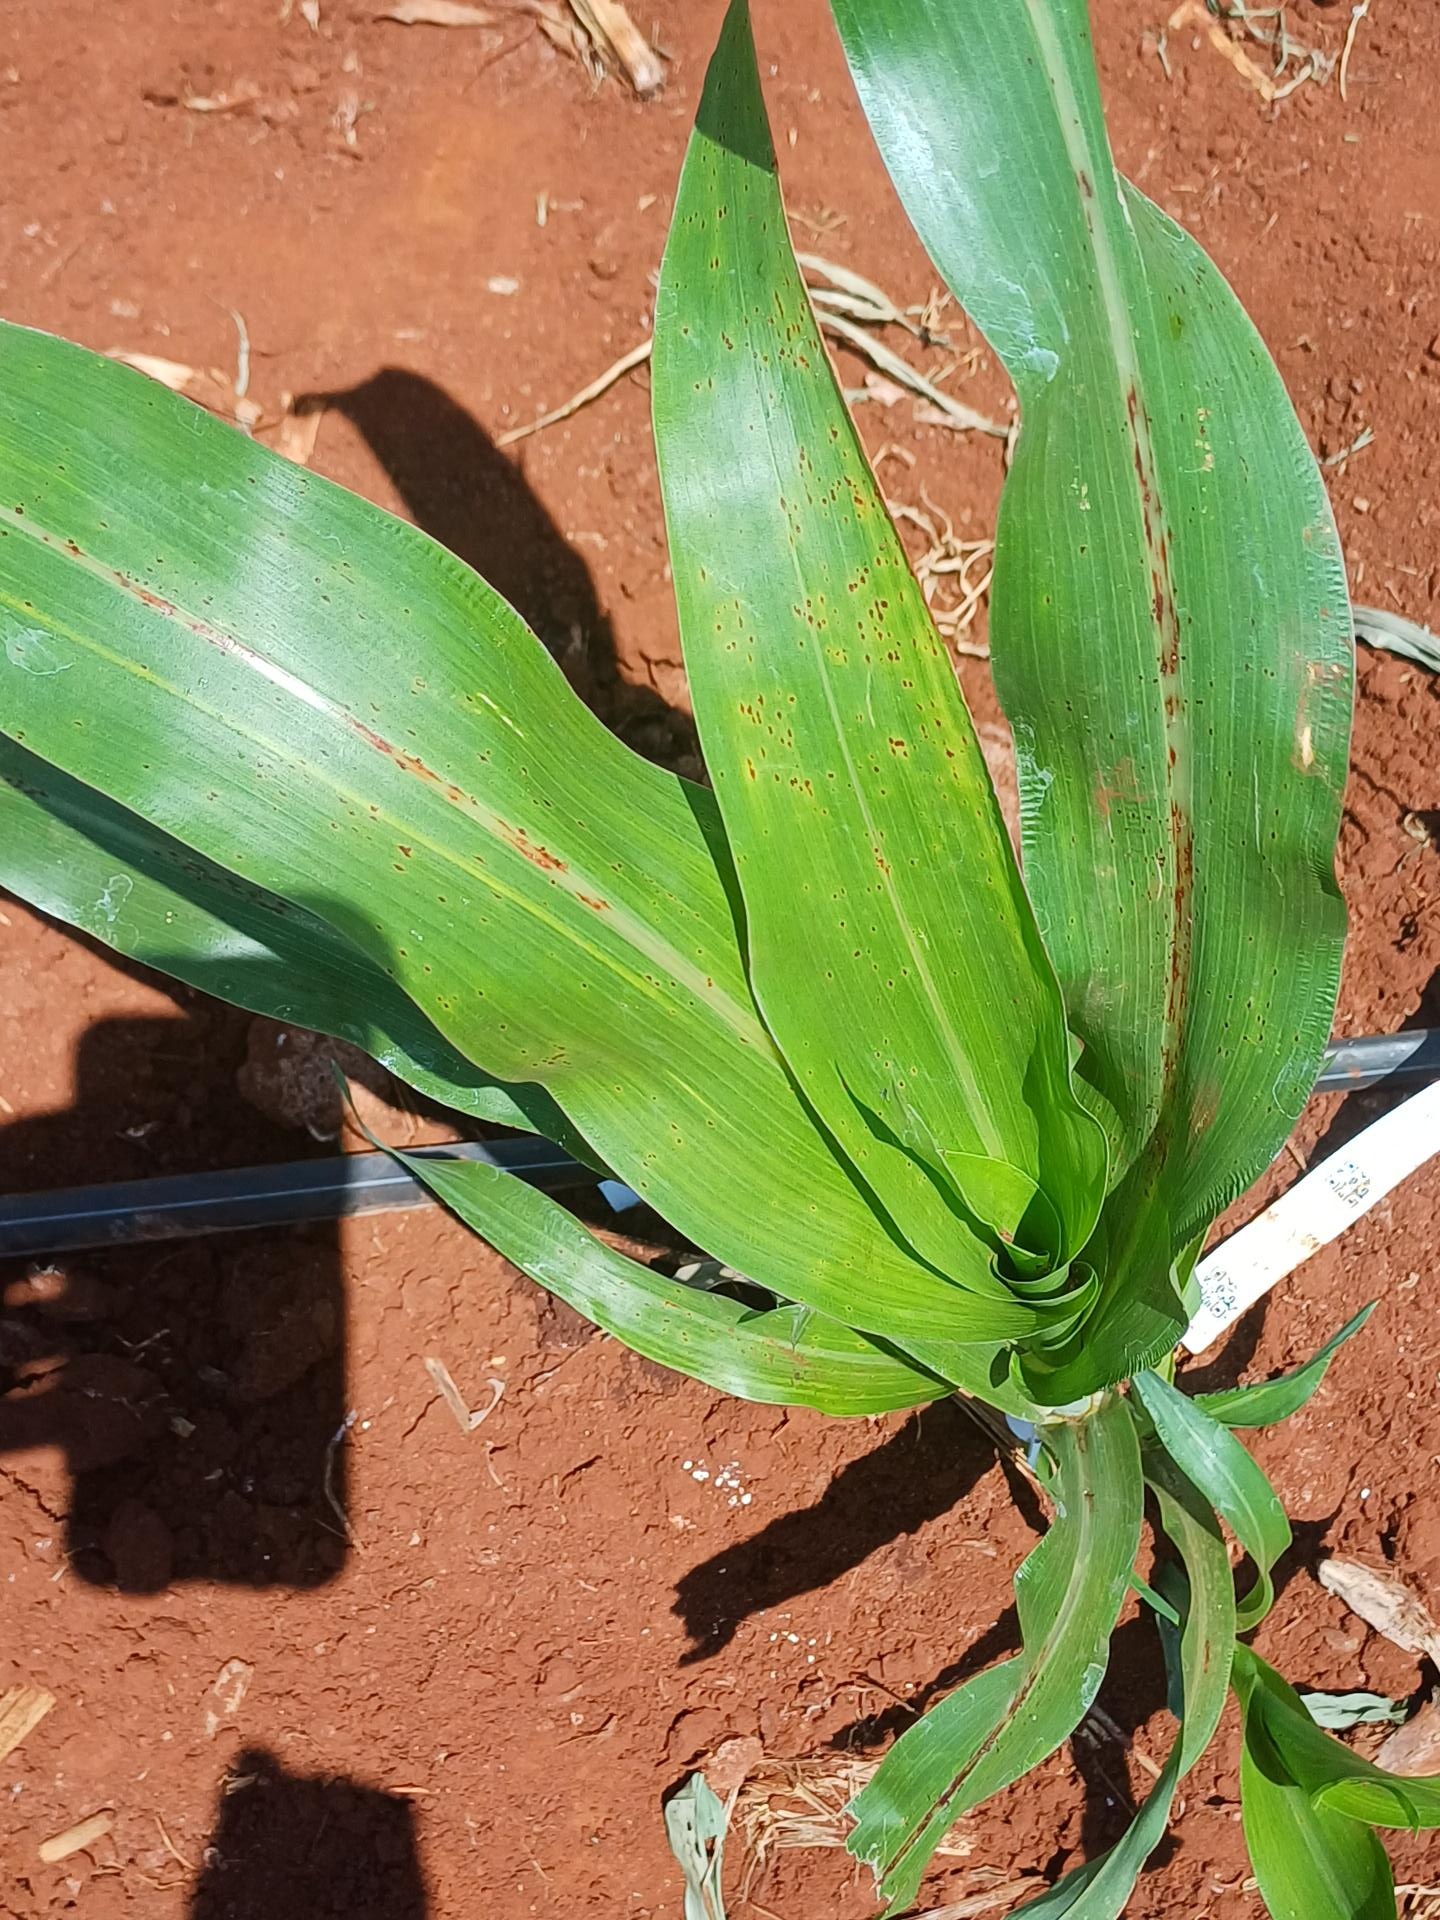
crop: sorghum
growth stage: vegetative
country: Kenya
